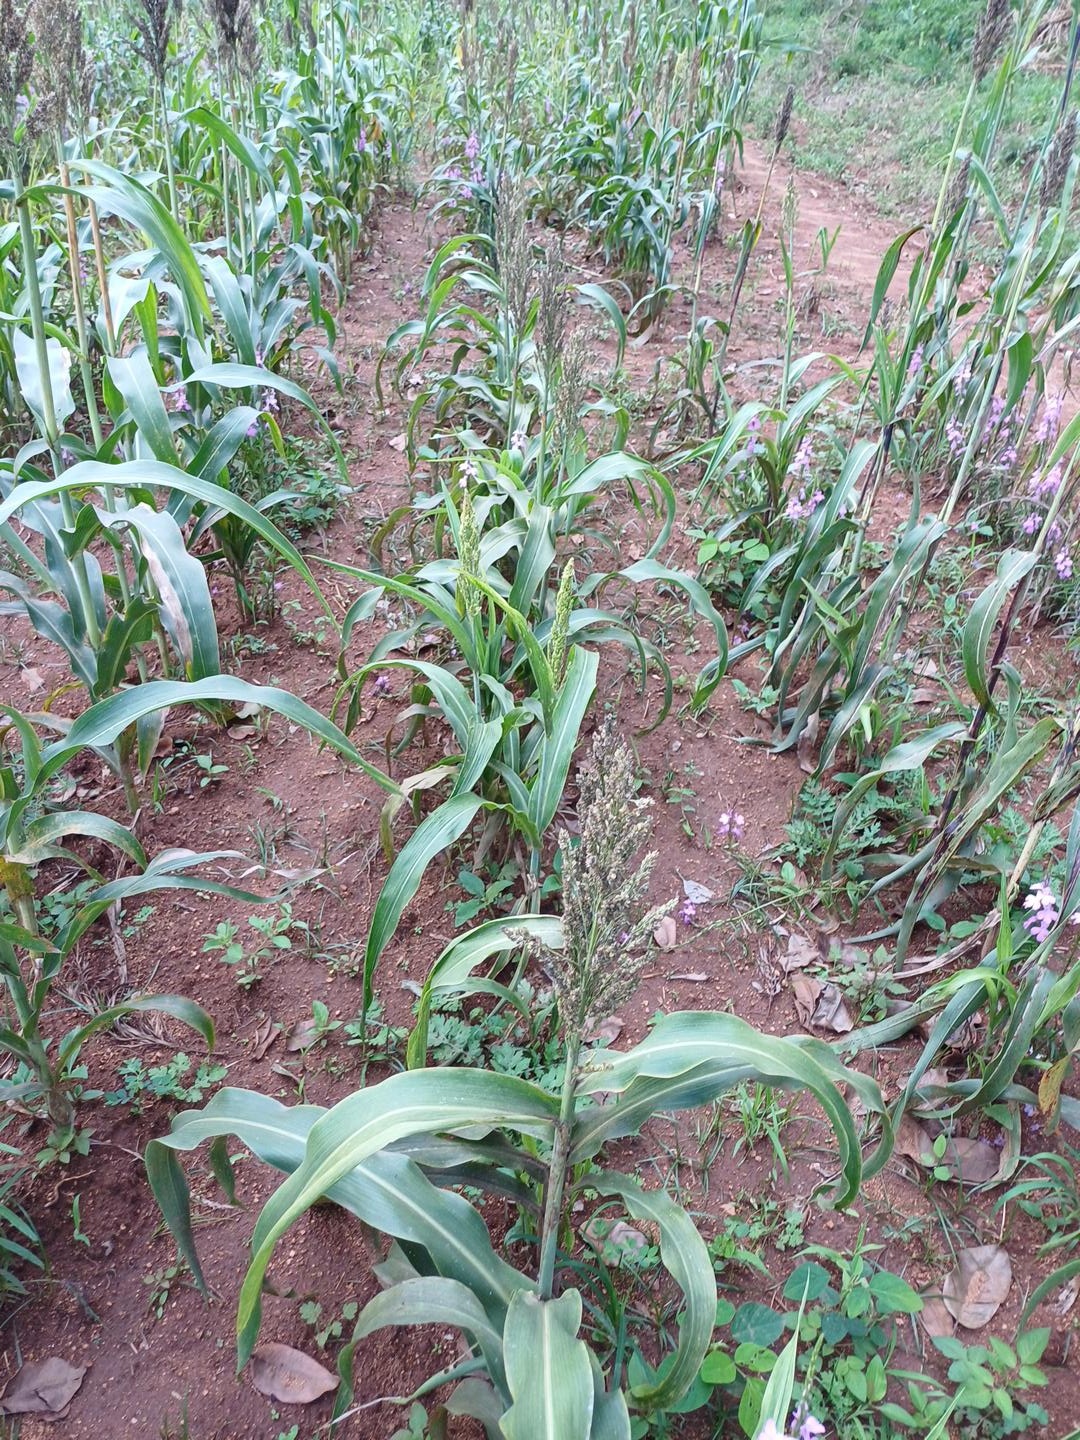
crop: sorghum
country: Kenya
